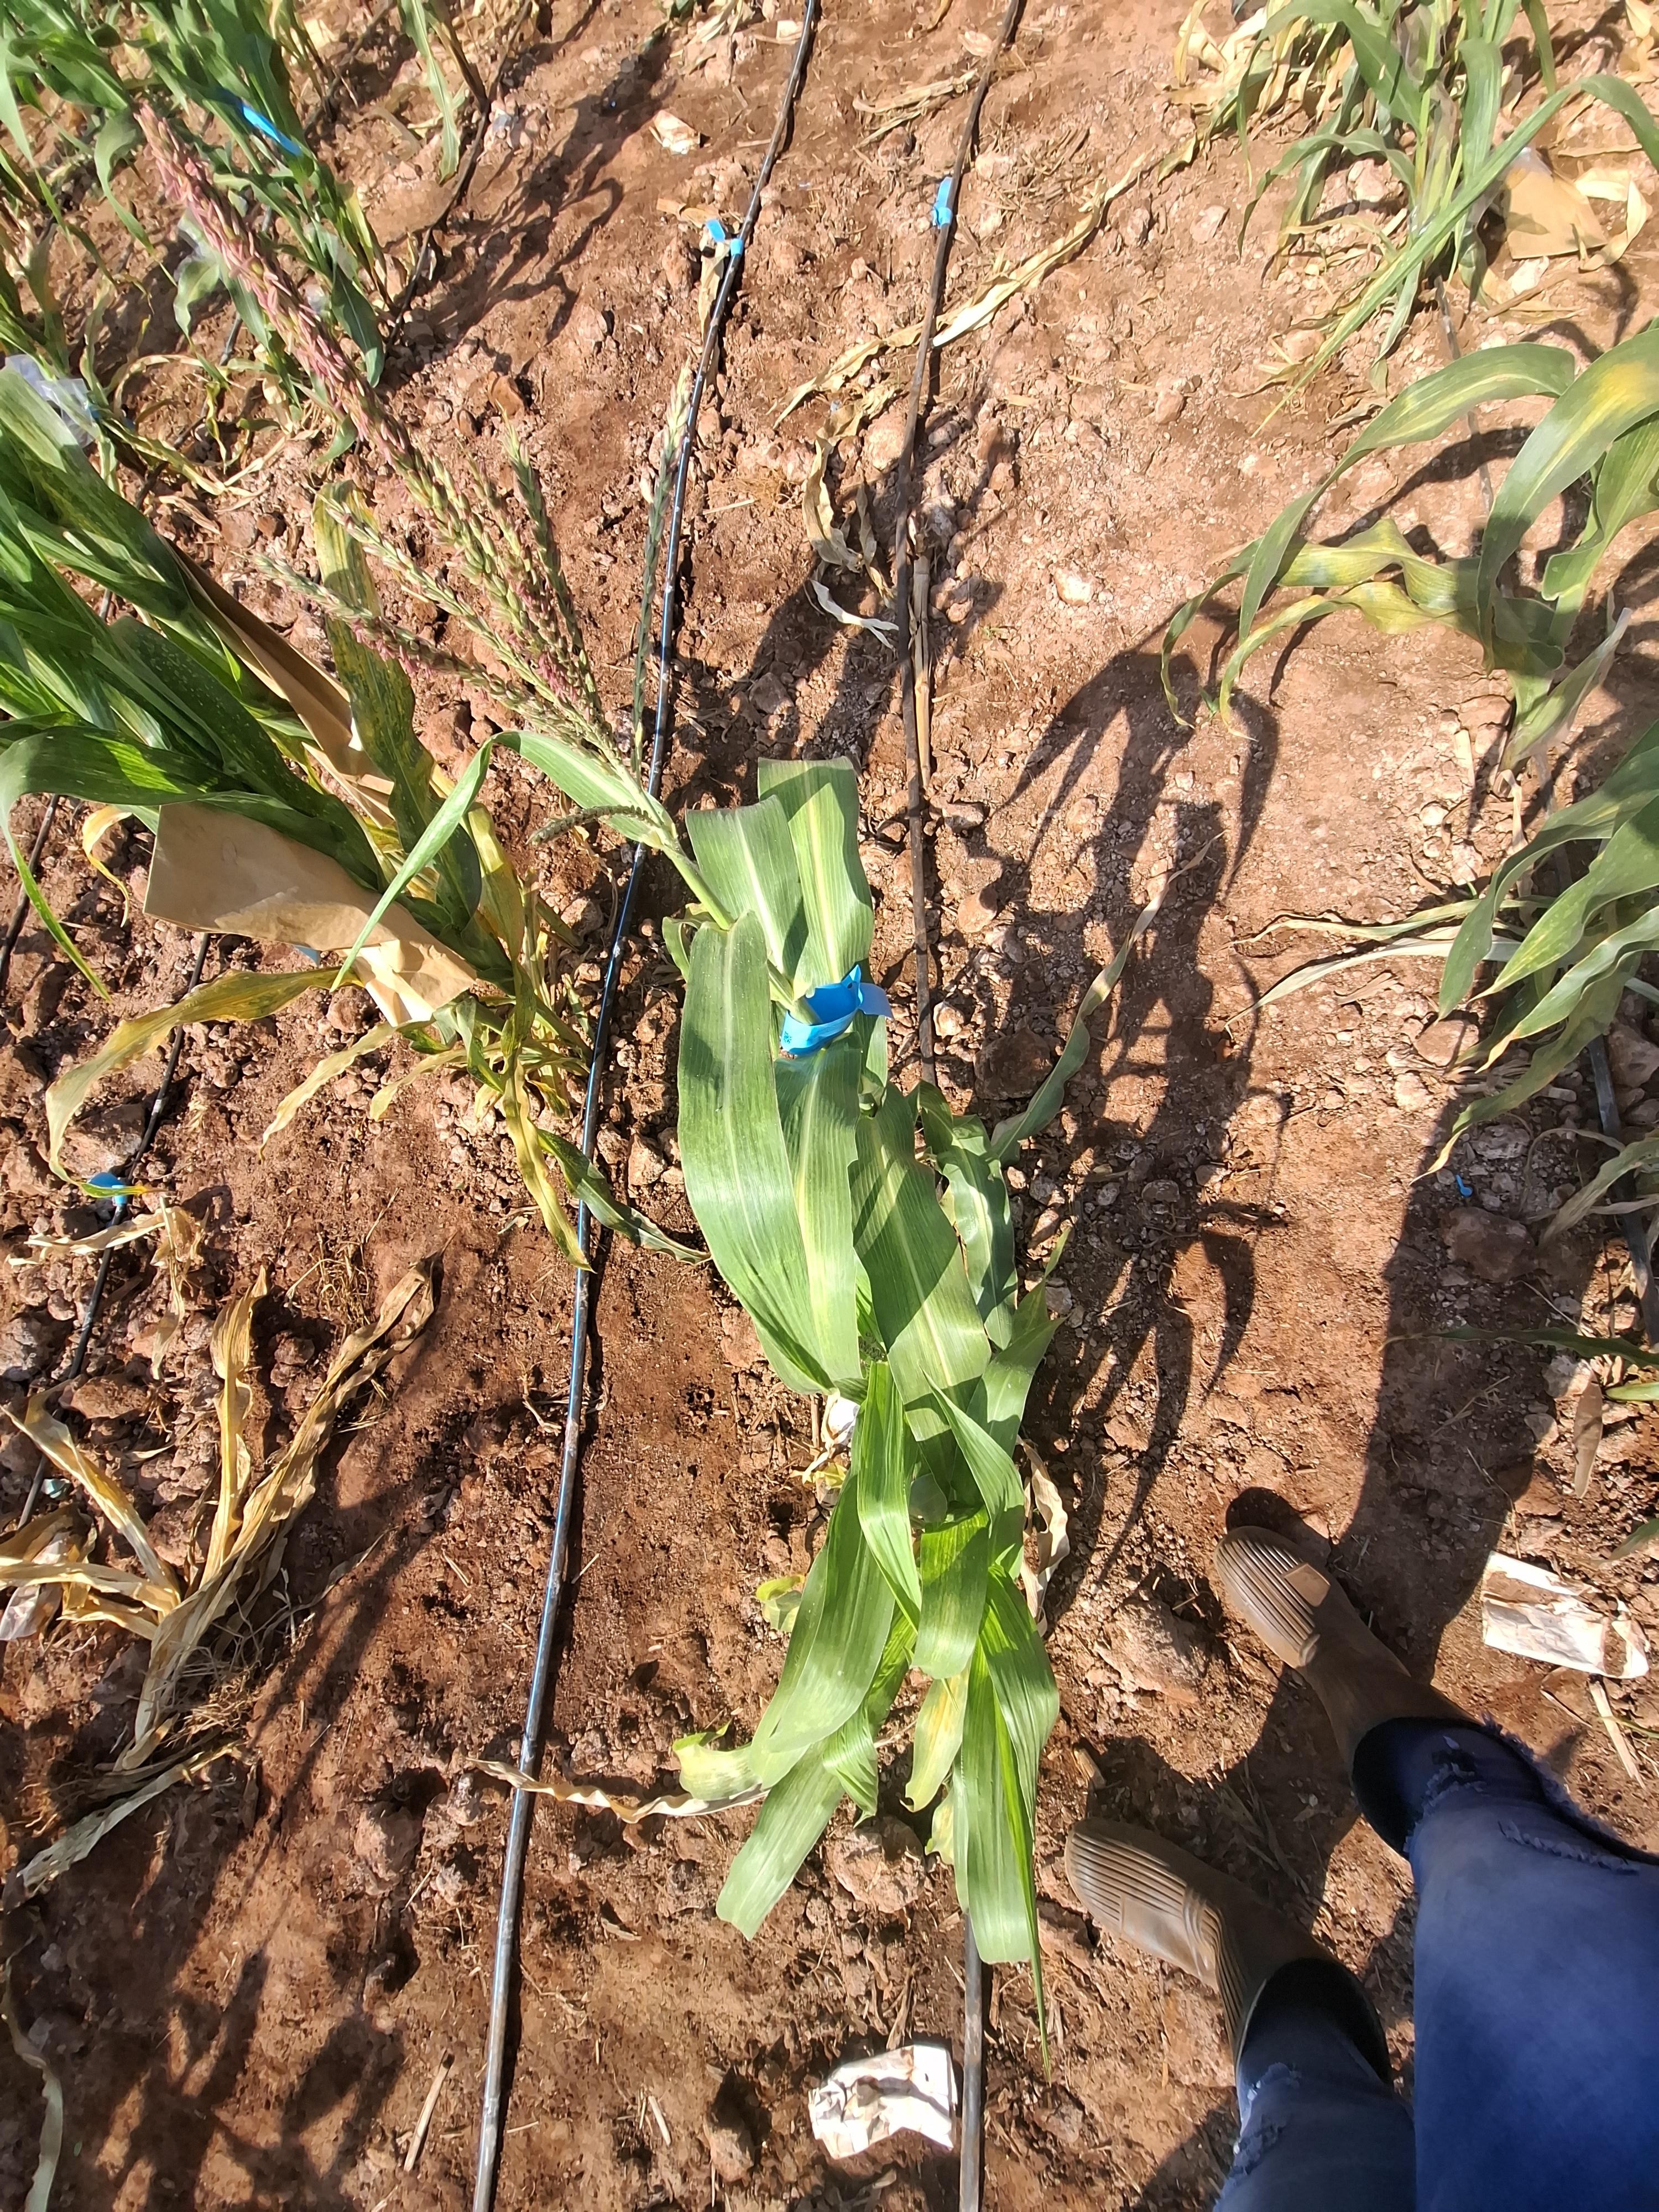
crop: maize
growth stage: flowering
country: Kenya
